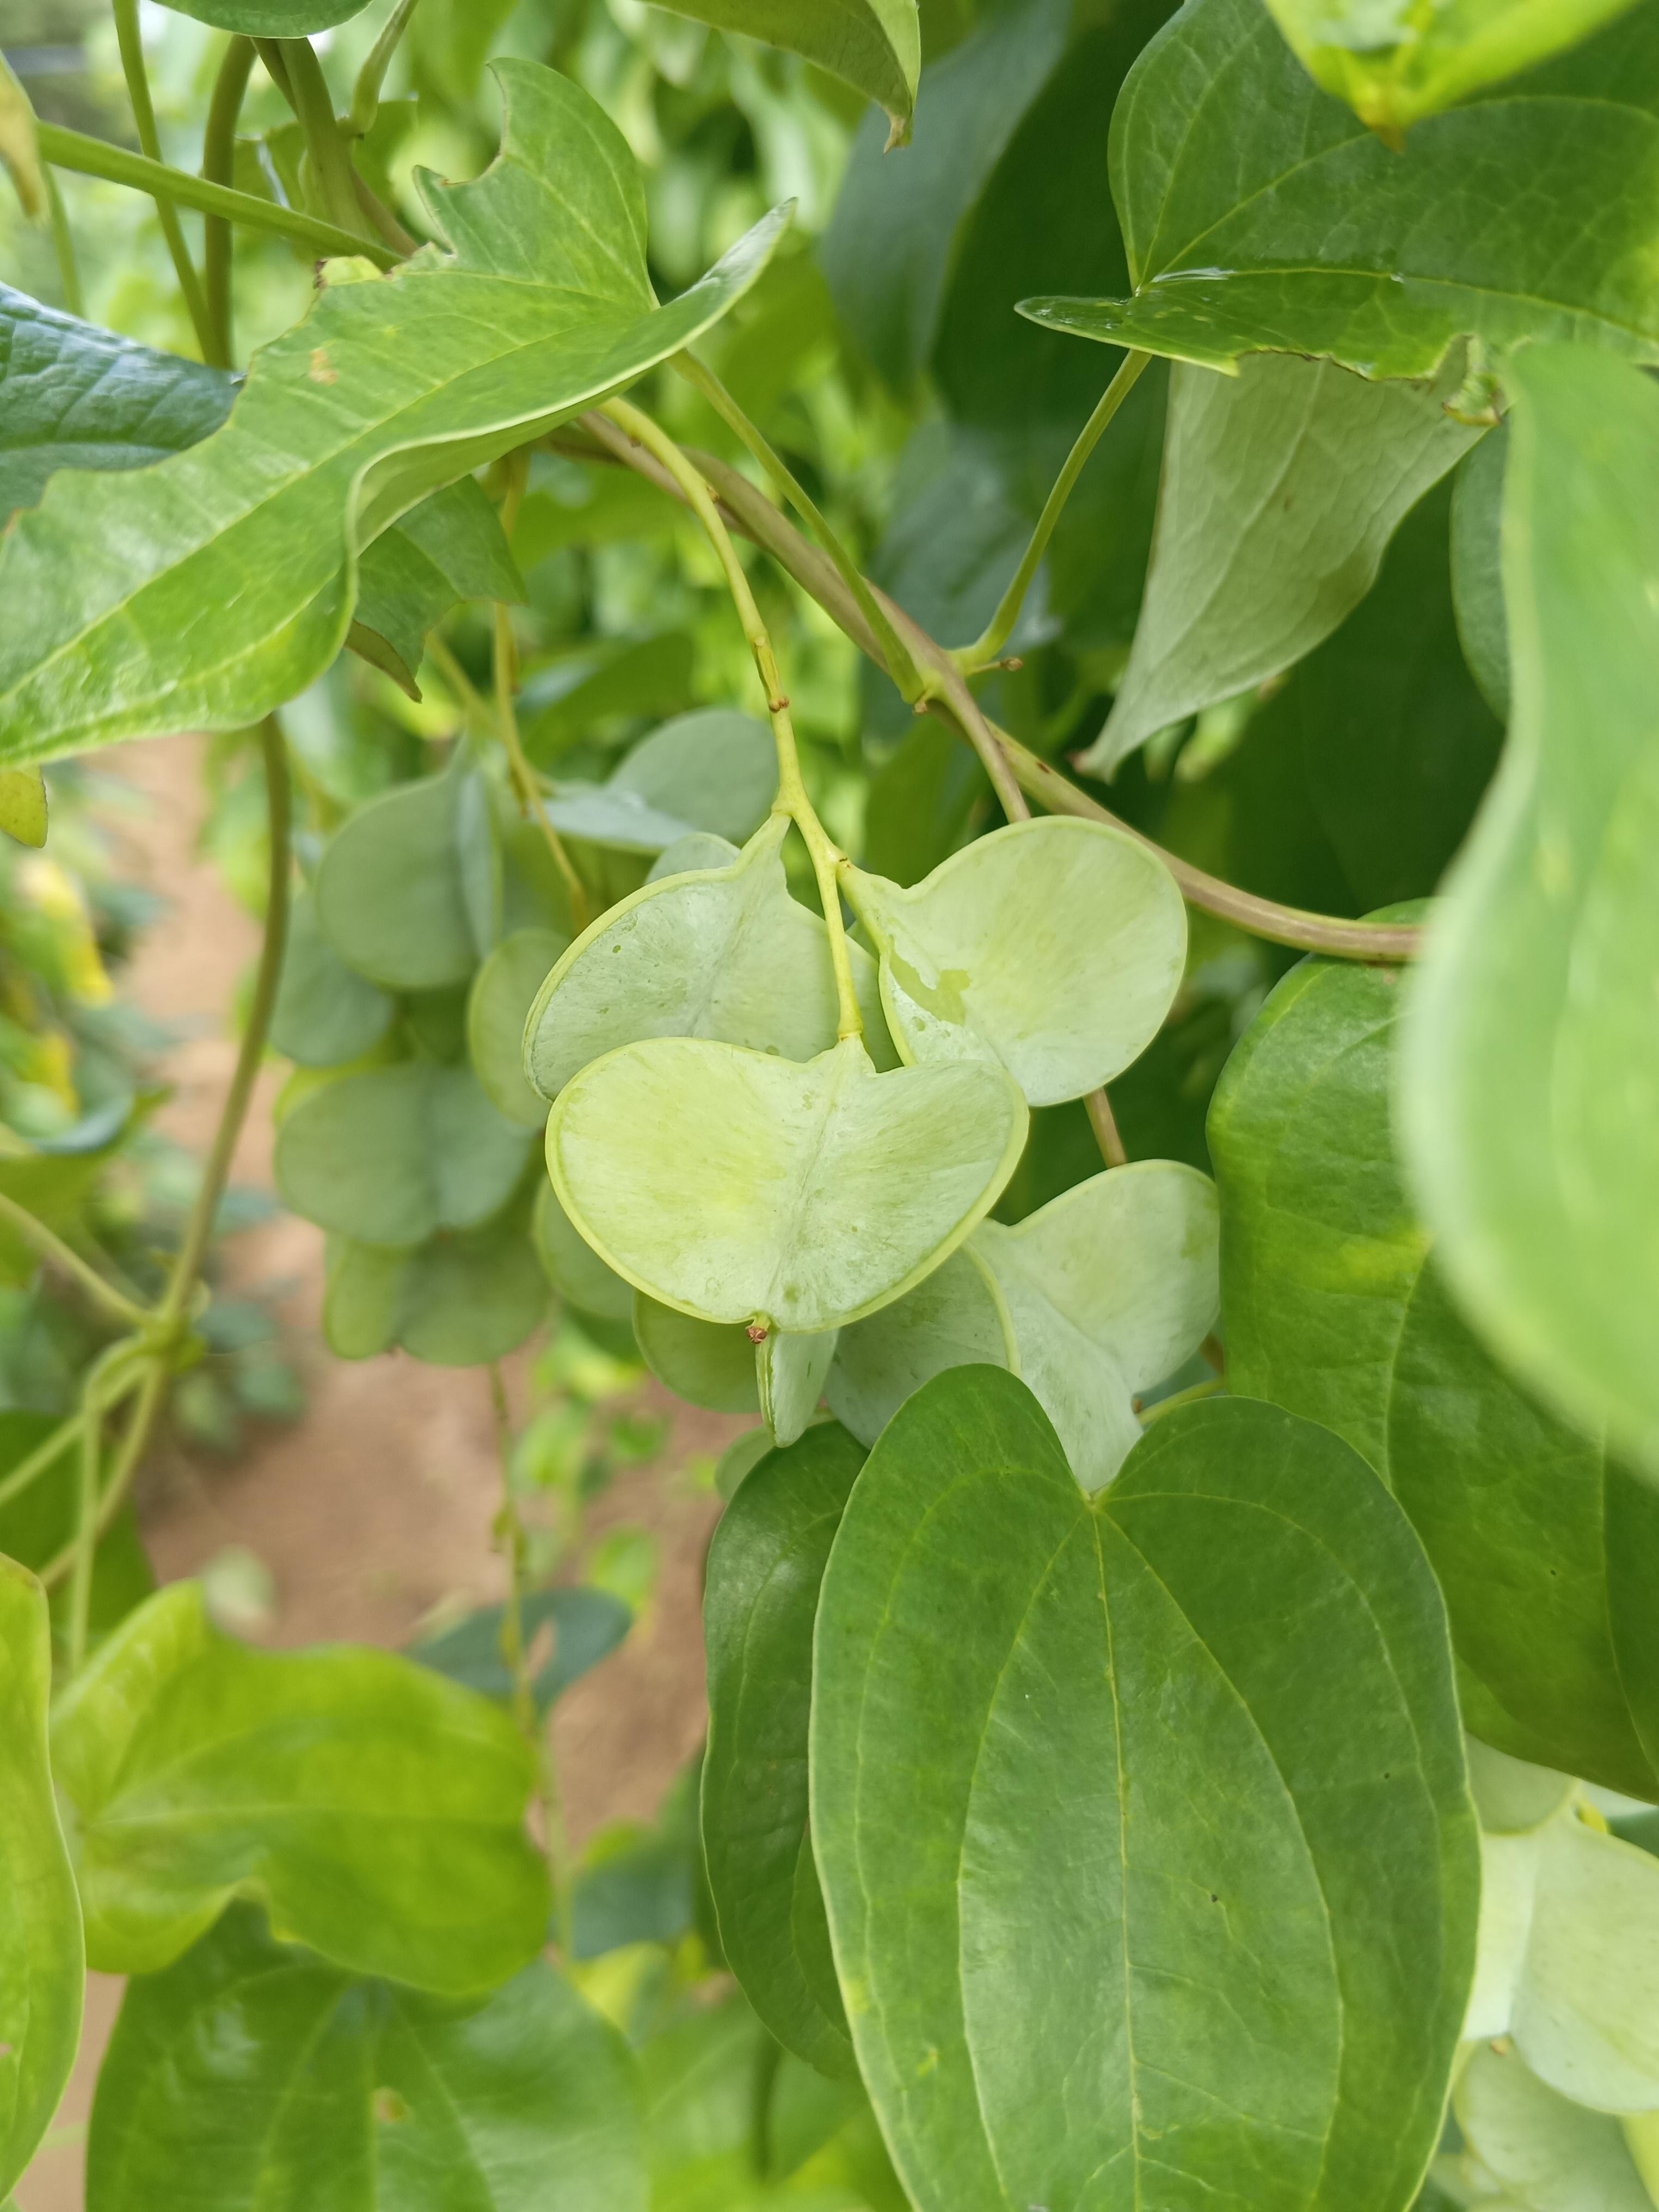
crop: yam
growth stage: maturity
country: Nigeria
